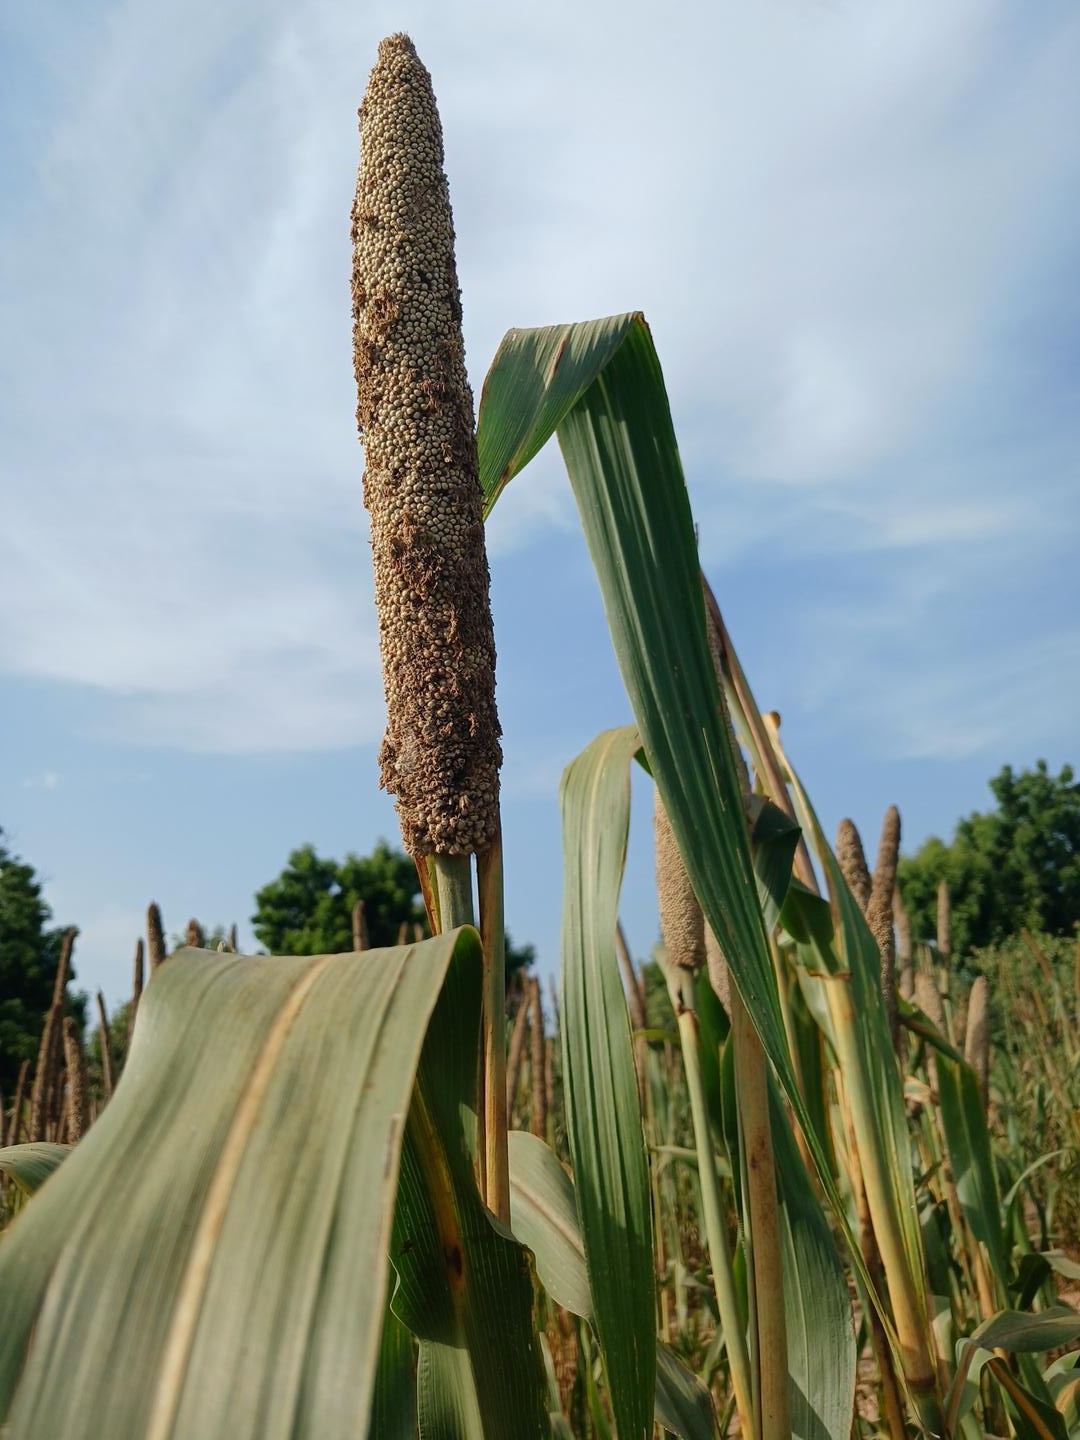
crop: pearl millet
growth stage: maturity
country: Senegal
